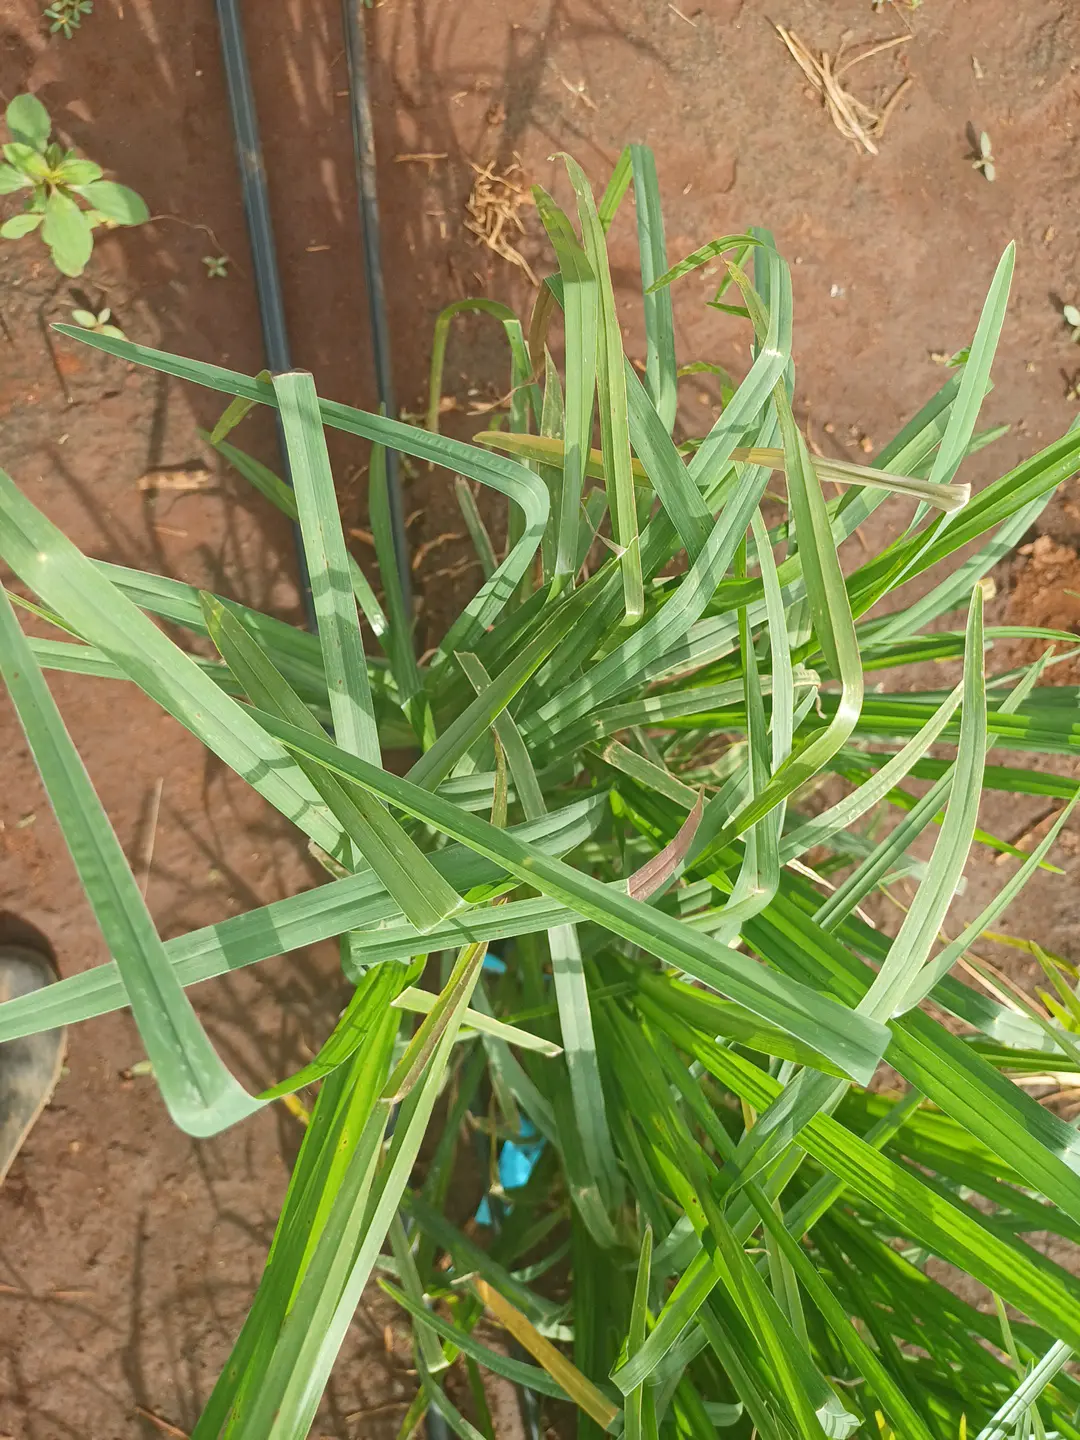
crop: finger millet
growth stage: flowering
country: Kenya
